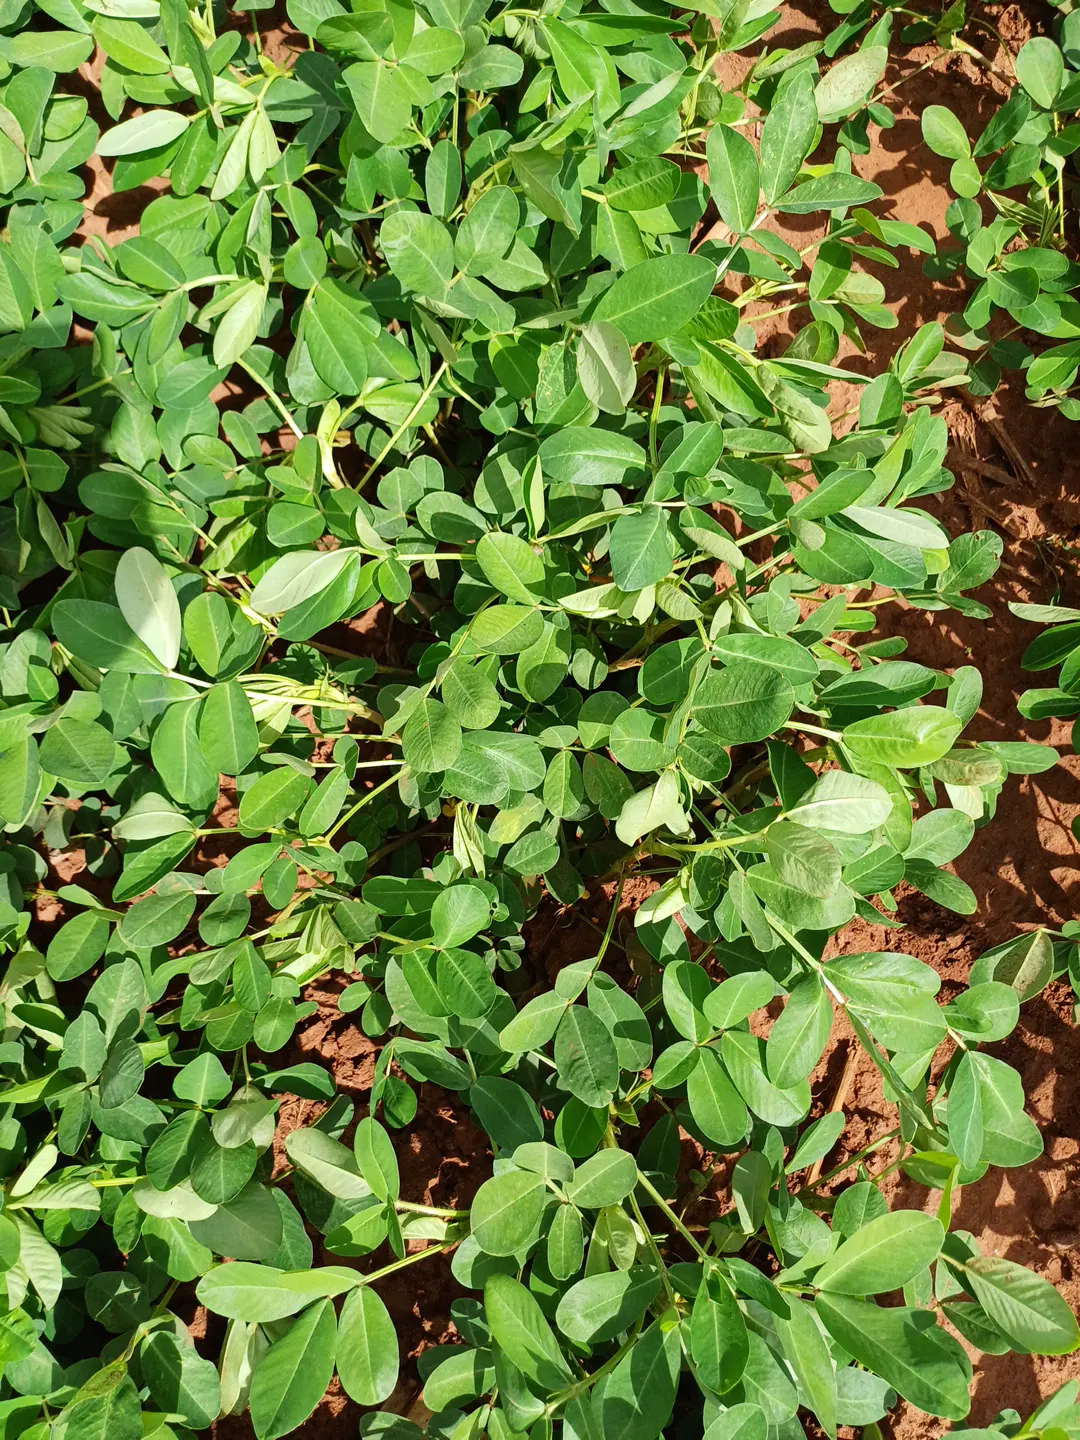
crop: groundnut
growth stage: flowering
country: Kenya
